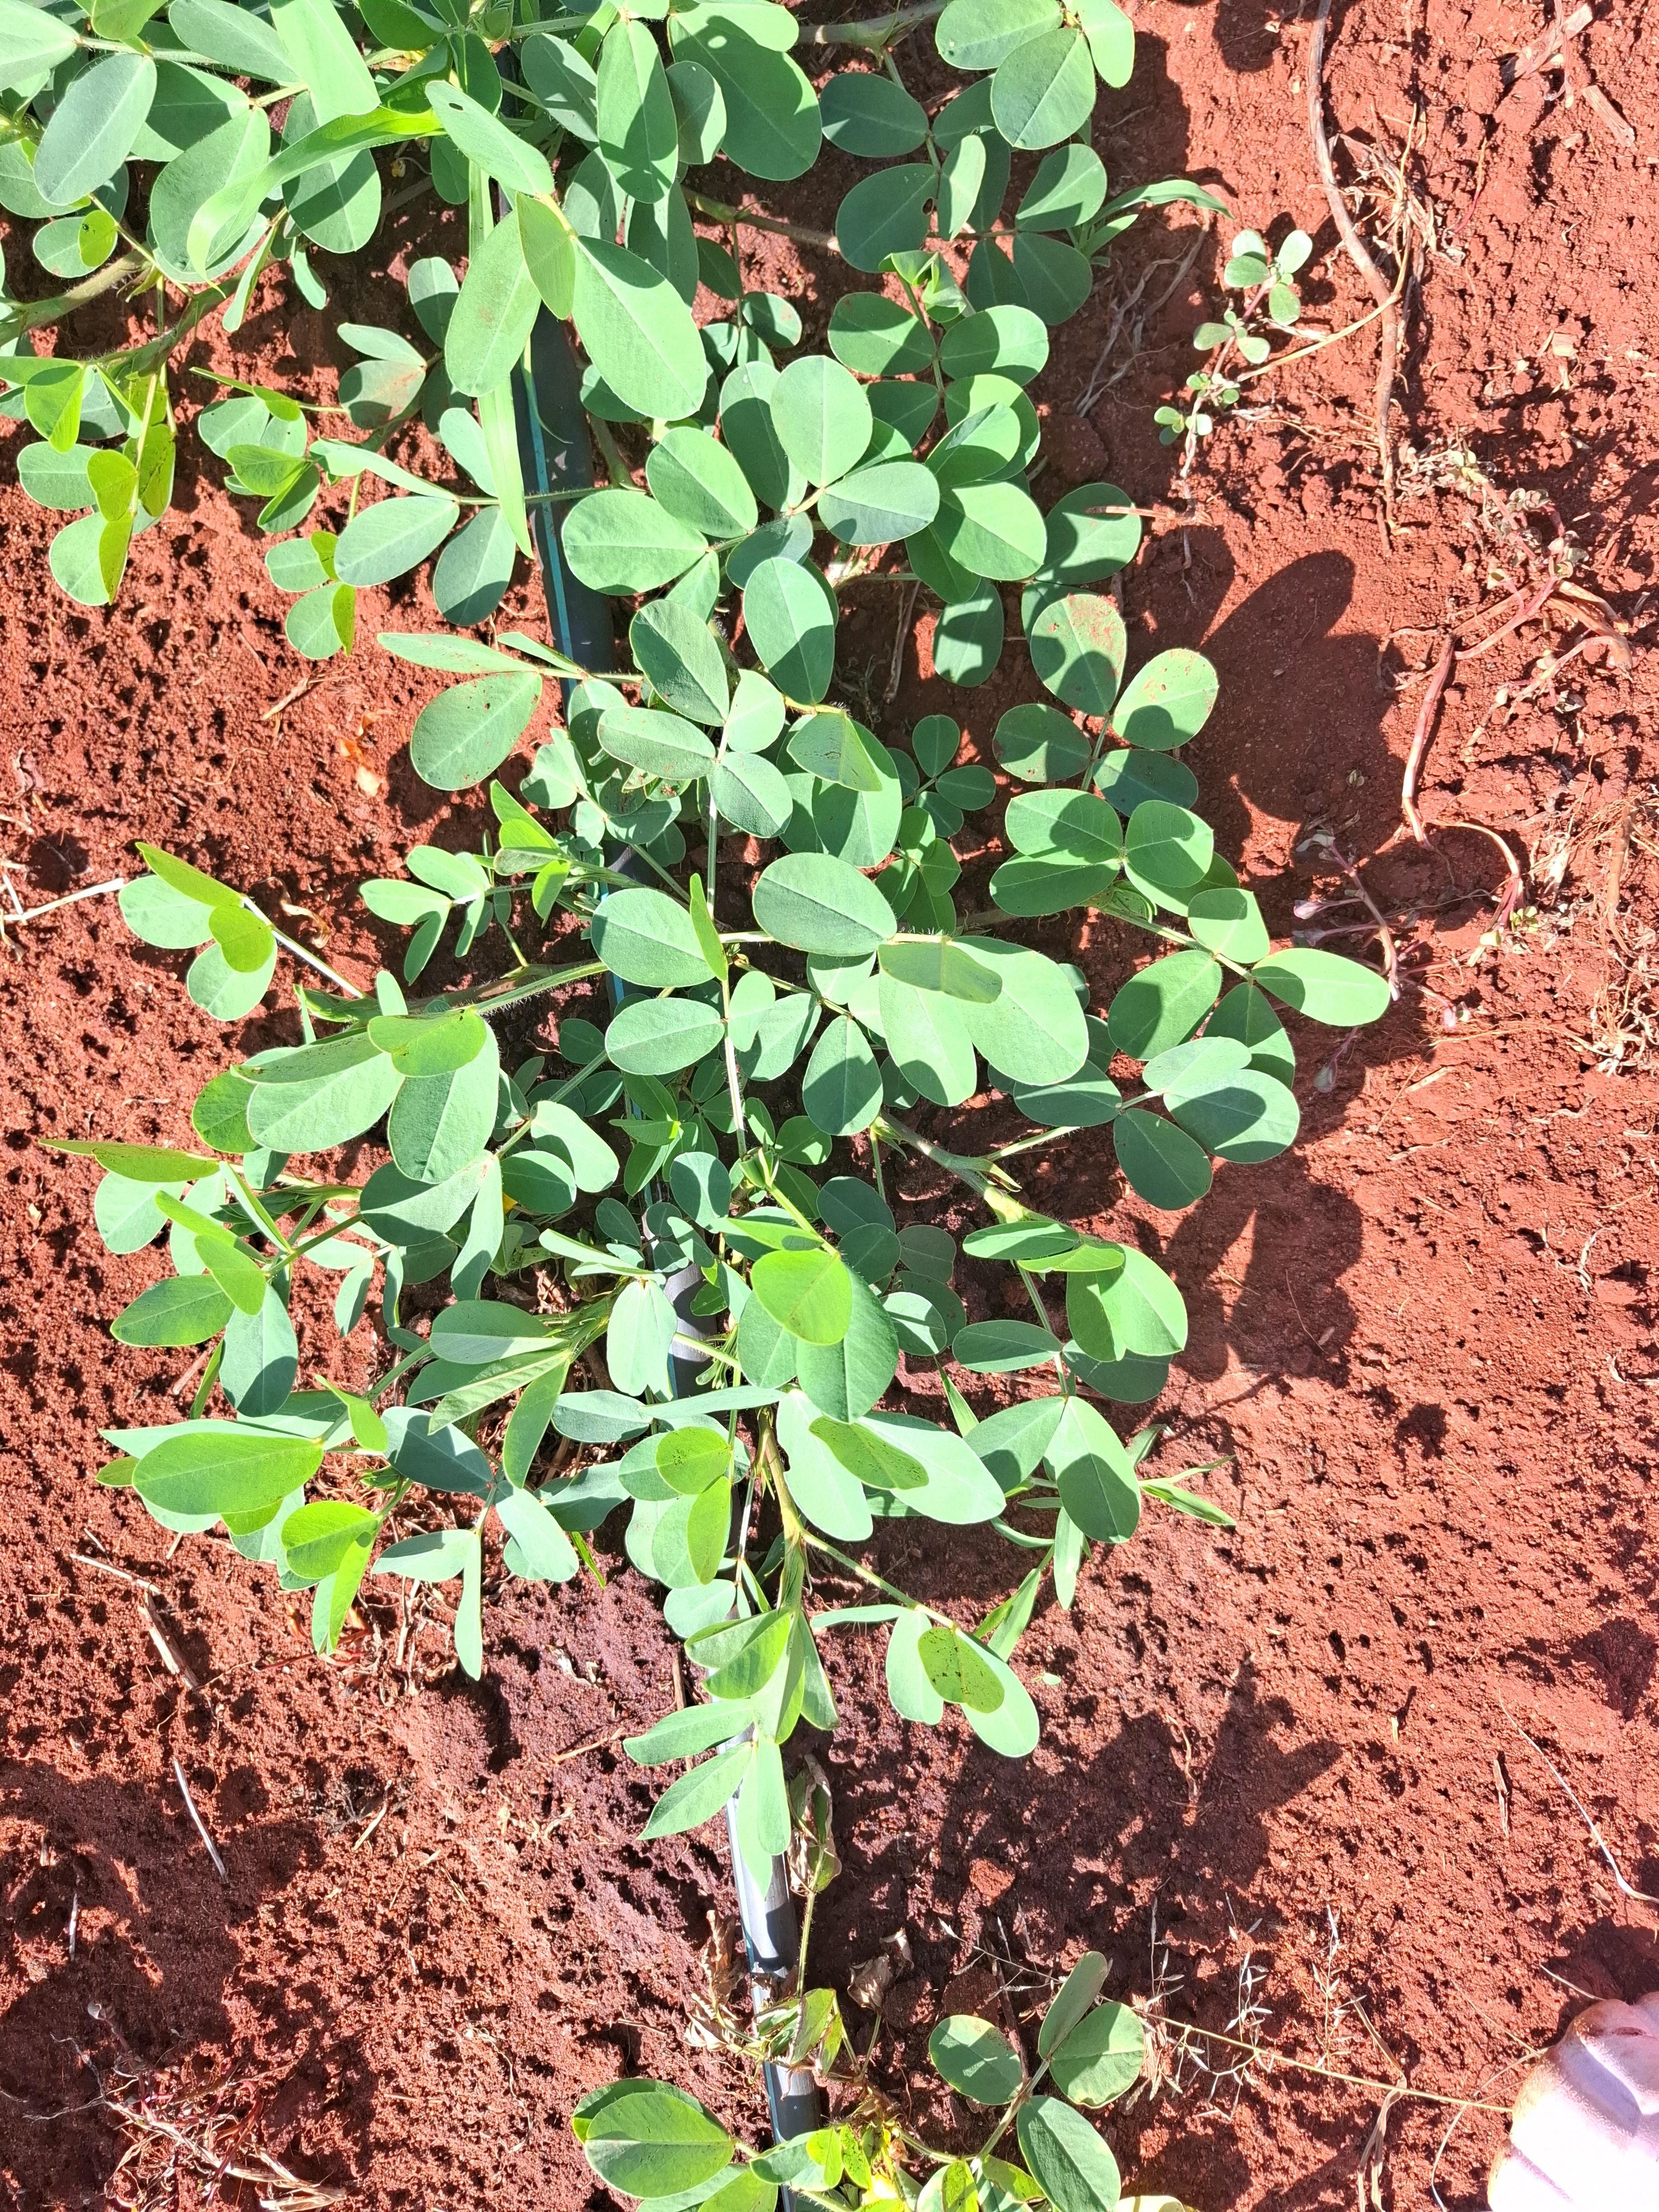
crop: groundnut
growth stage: flowering
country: Kenya
